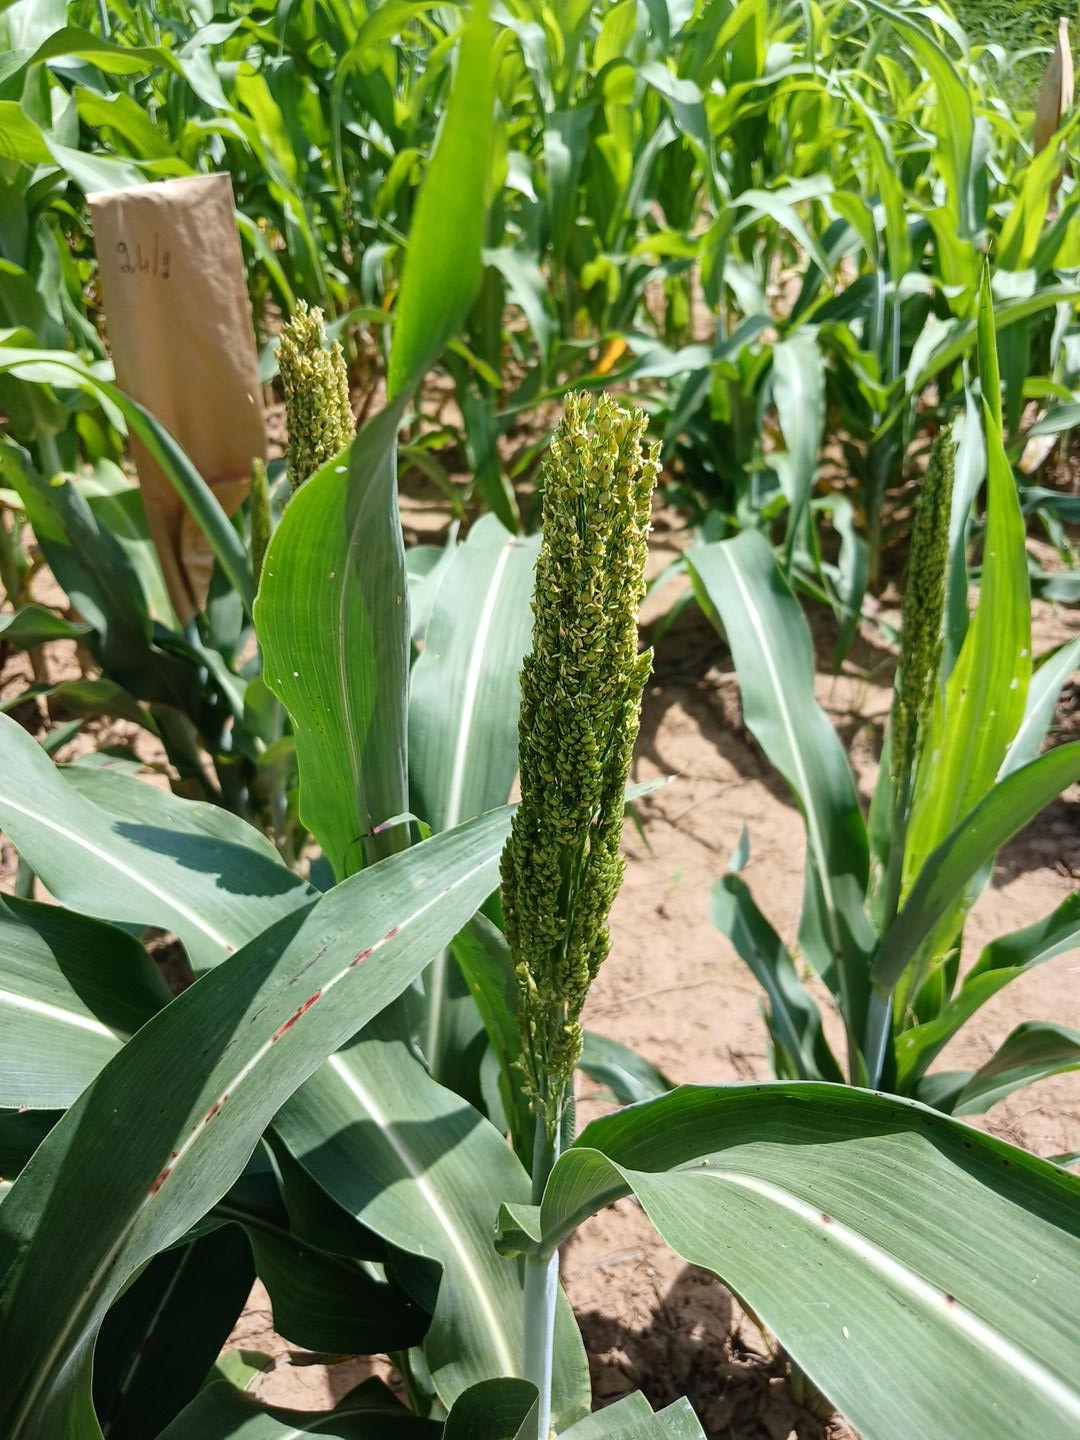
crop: sorghum
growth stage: heading tuber
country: Senegal
